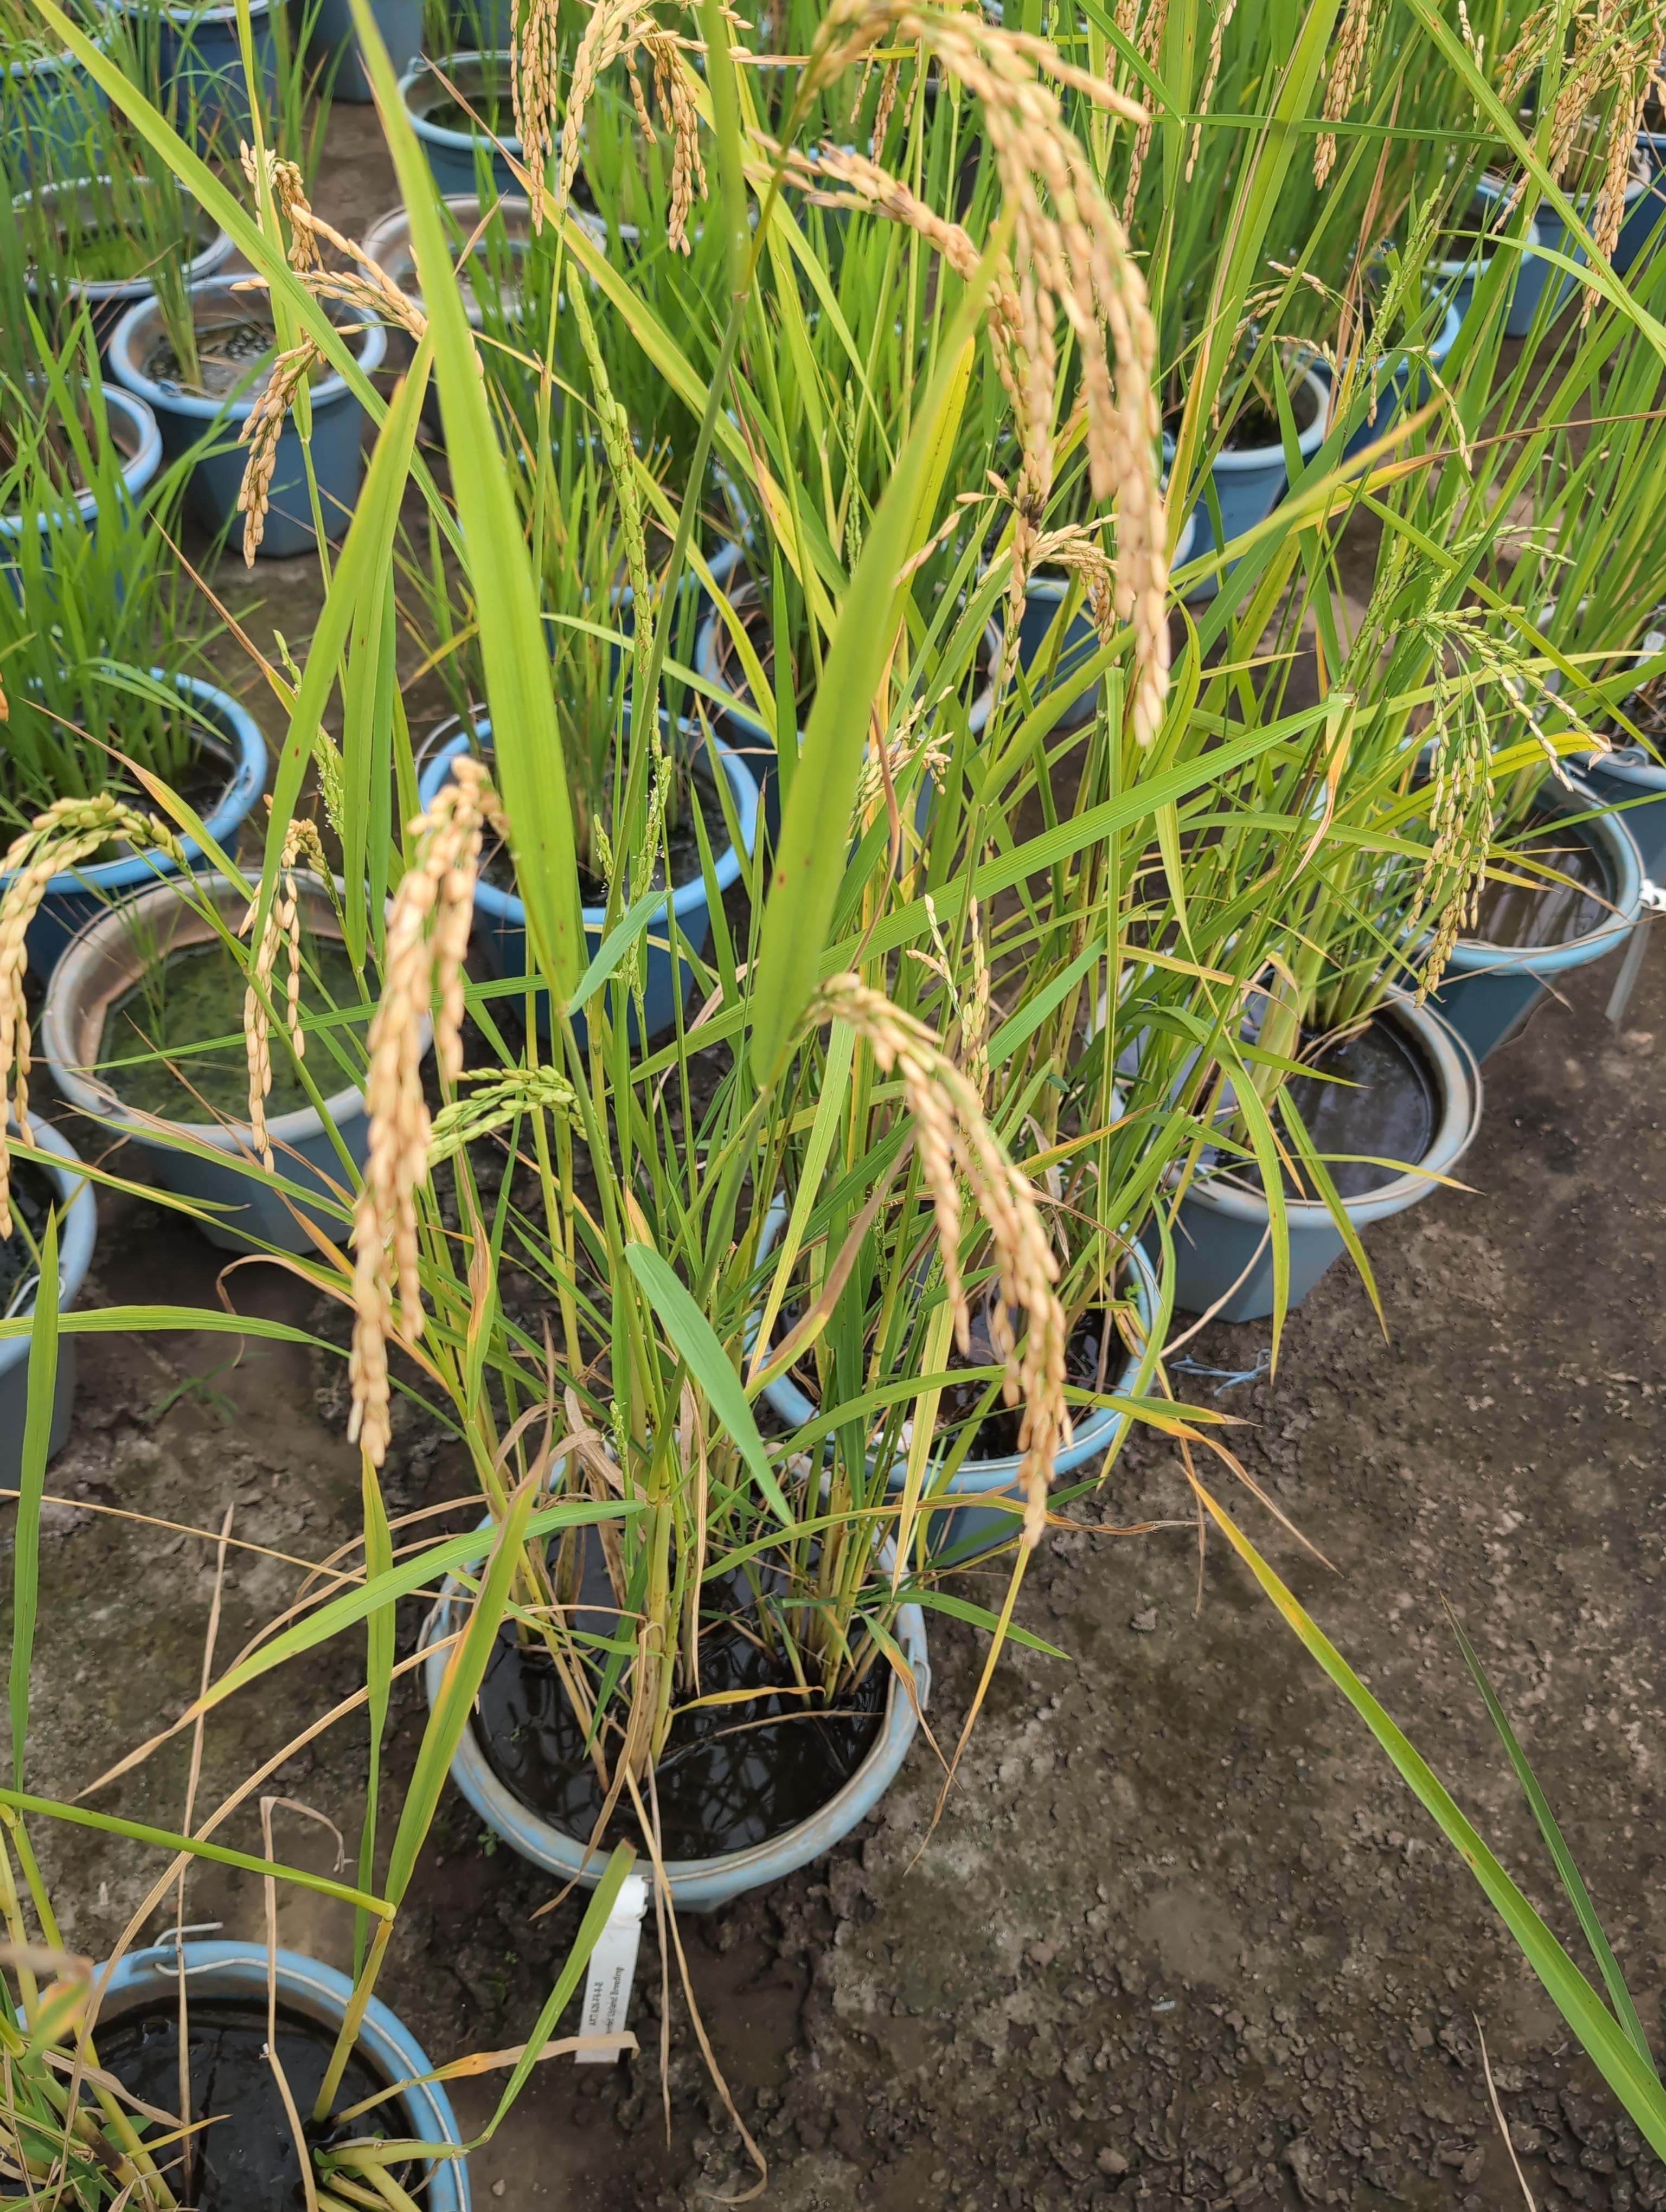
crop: rice
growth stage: ripening
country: Côte d'Ivoire
